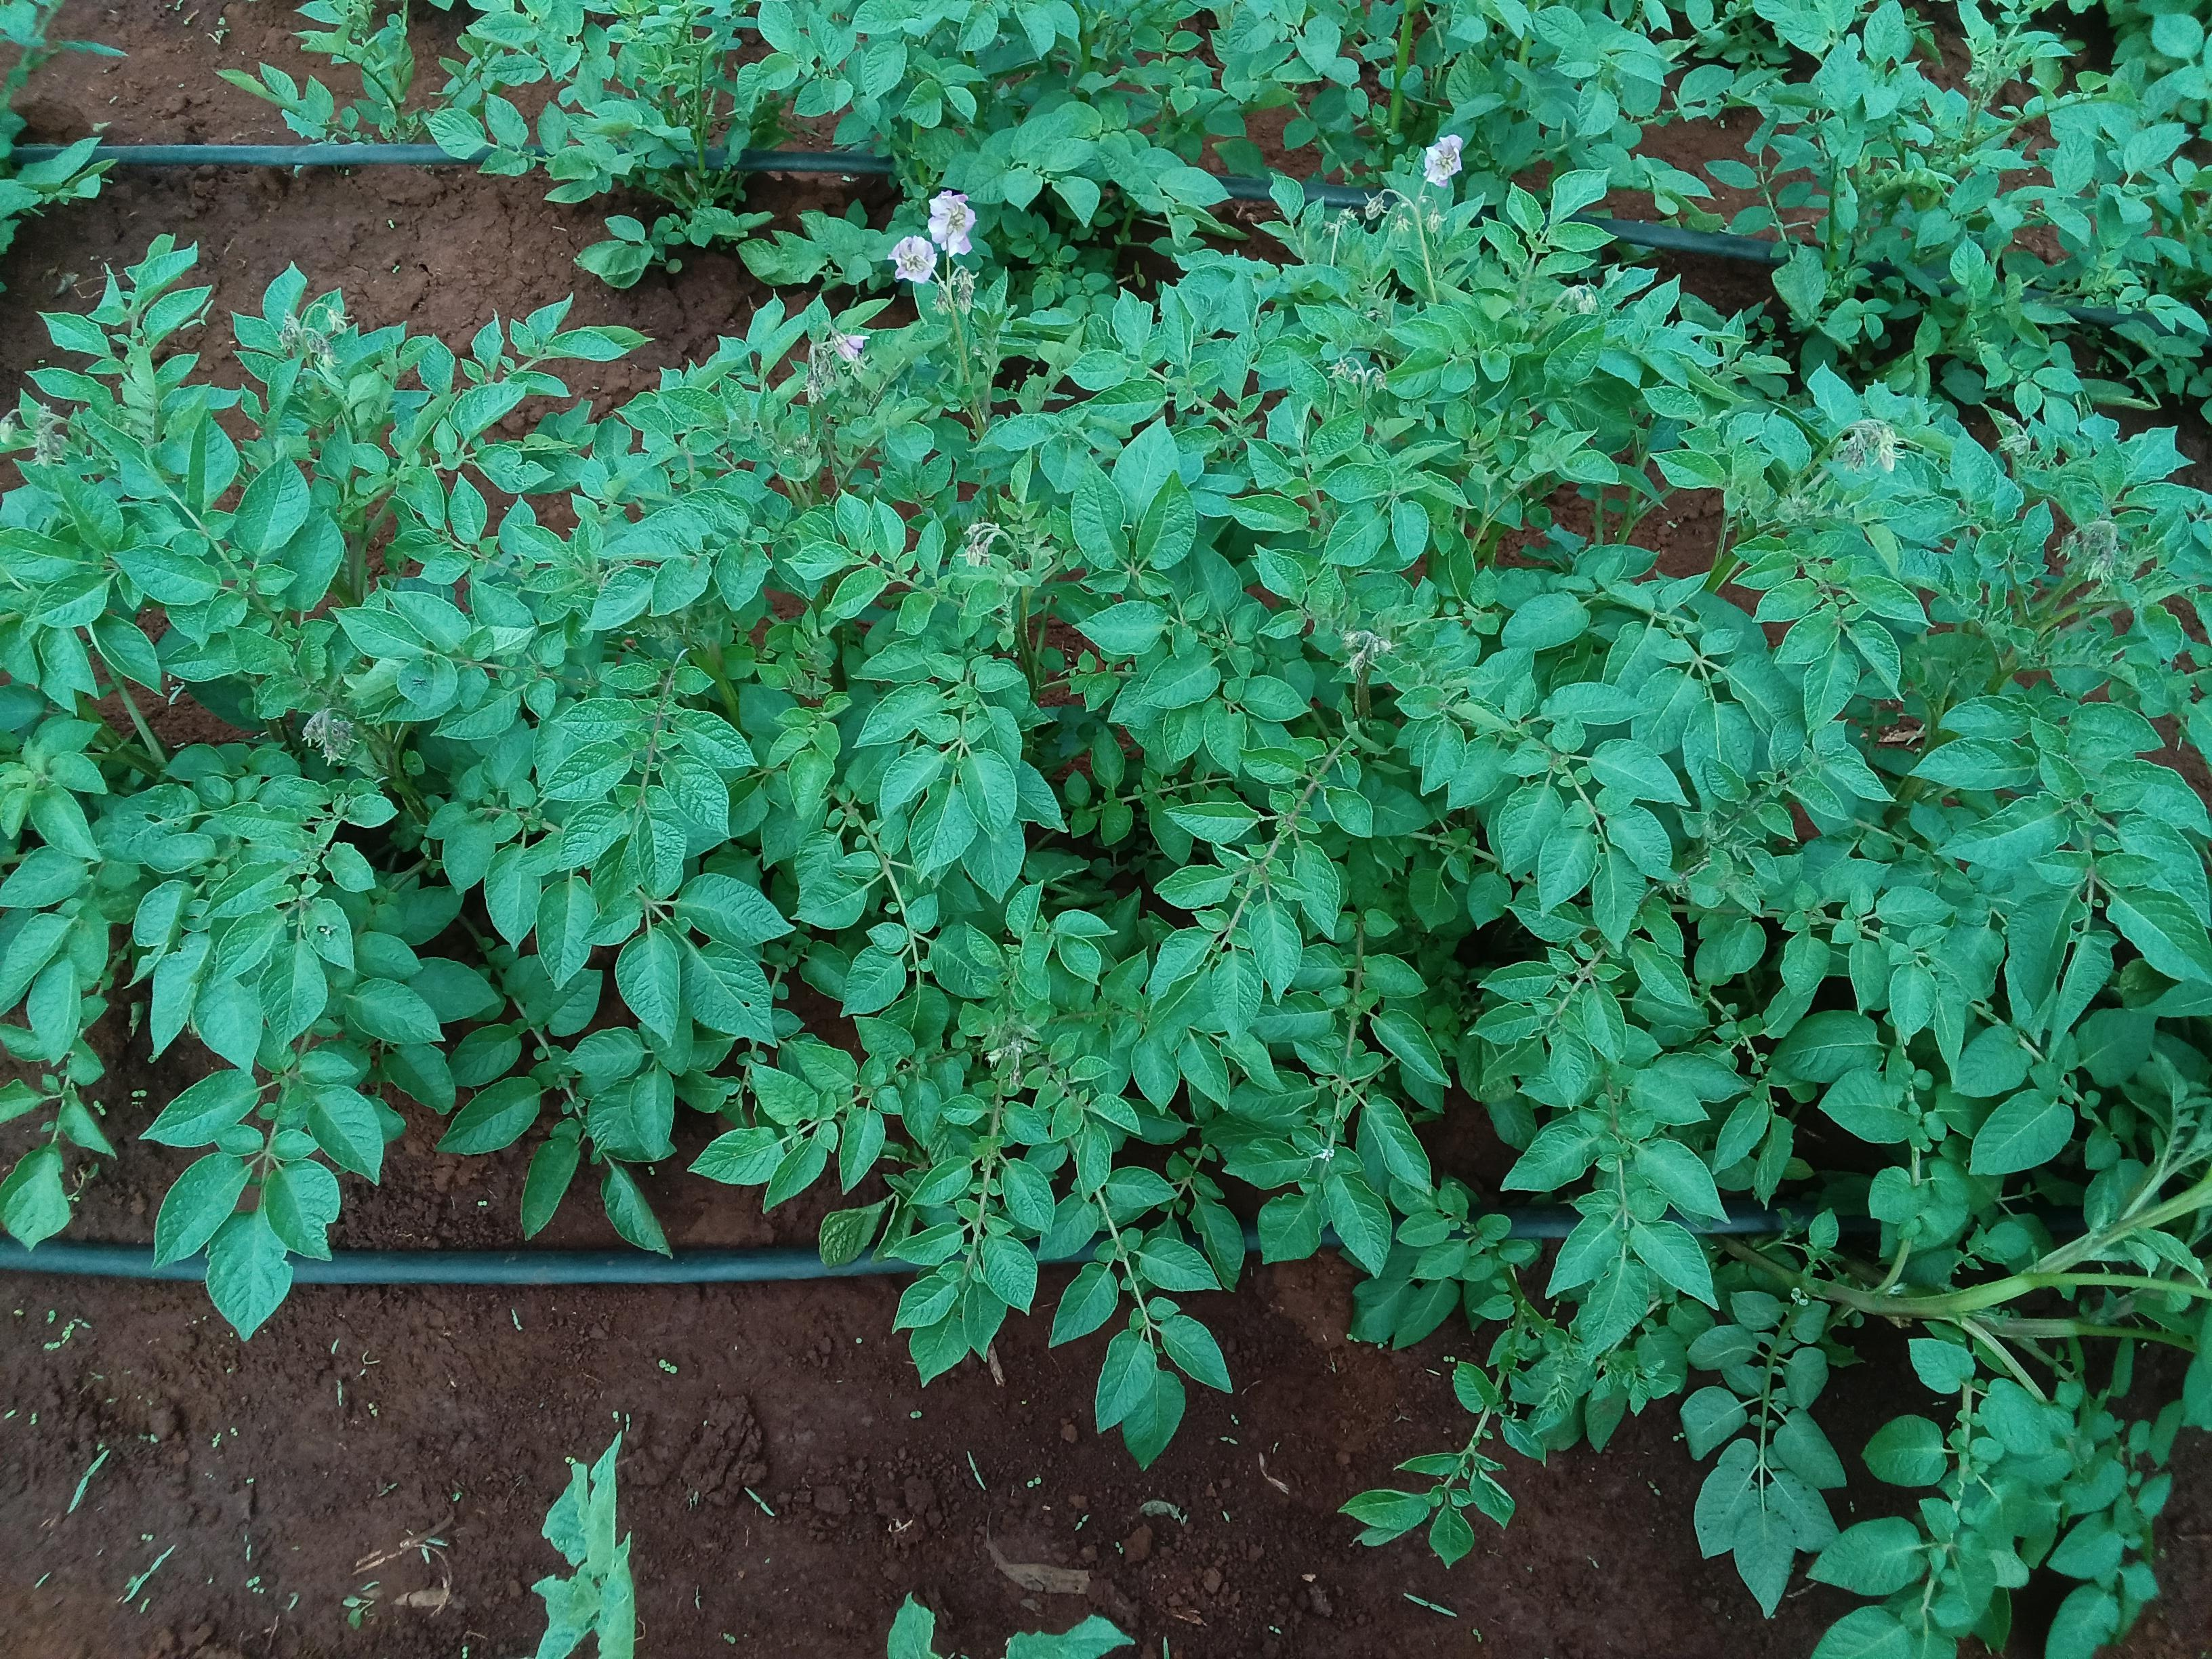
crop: potato
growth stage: vegetative
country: Kenya
